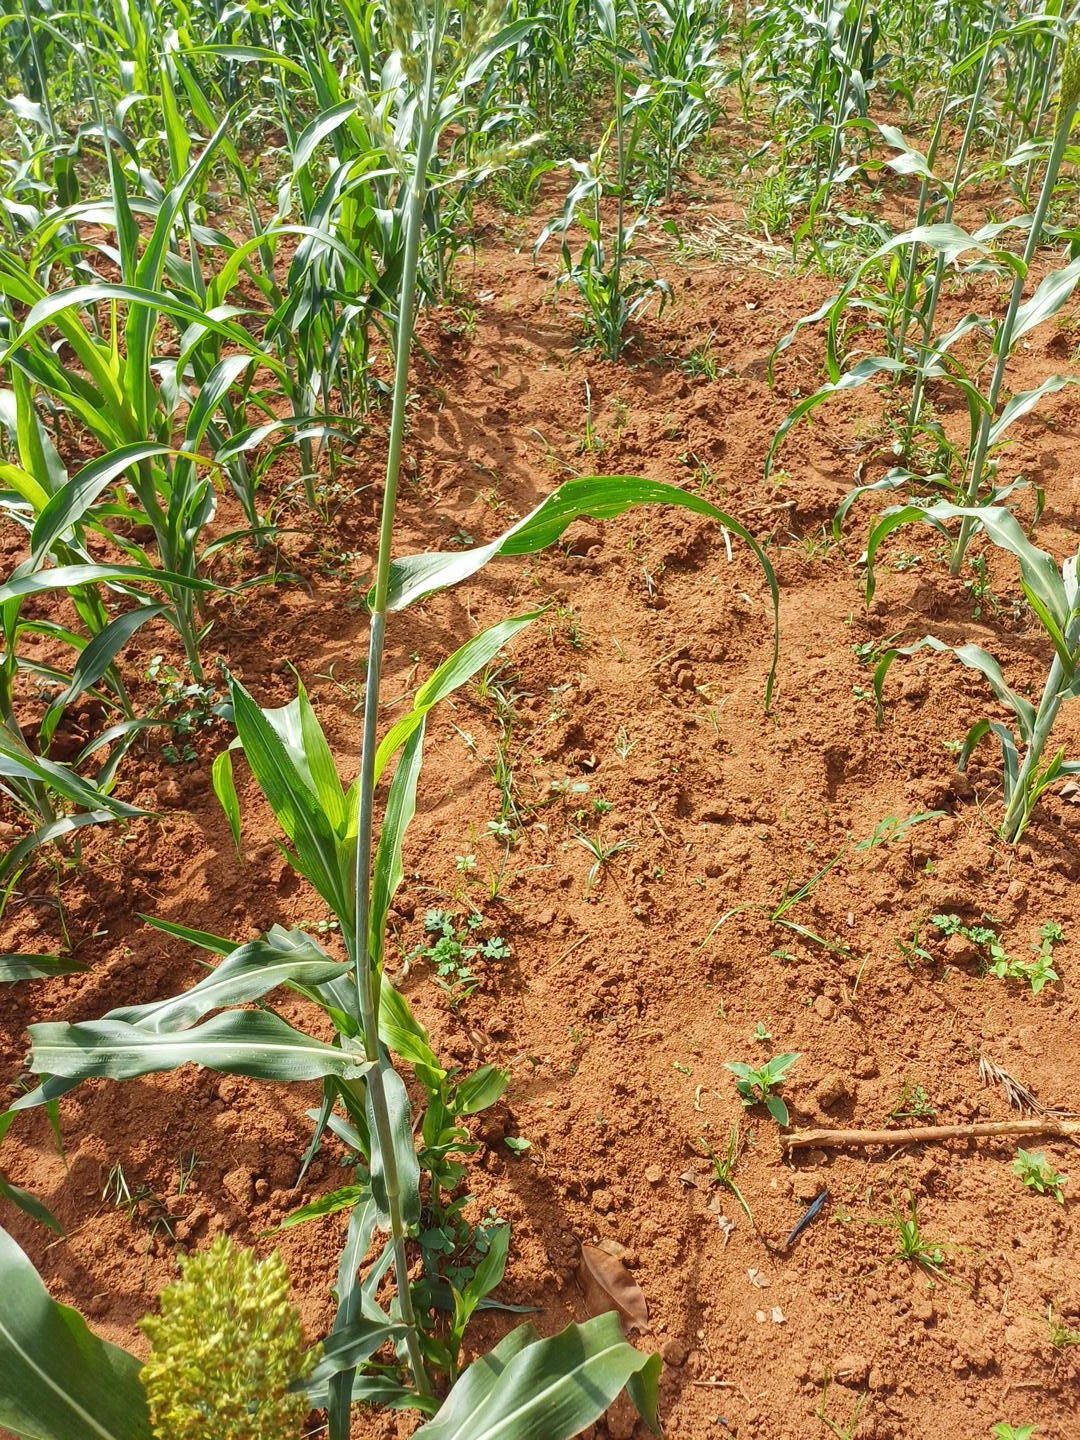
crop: sorghum
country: Kenya
